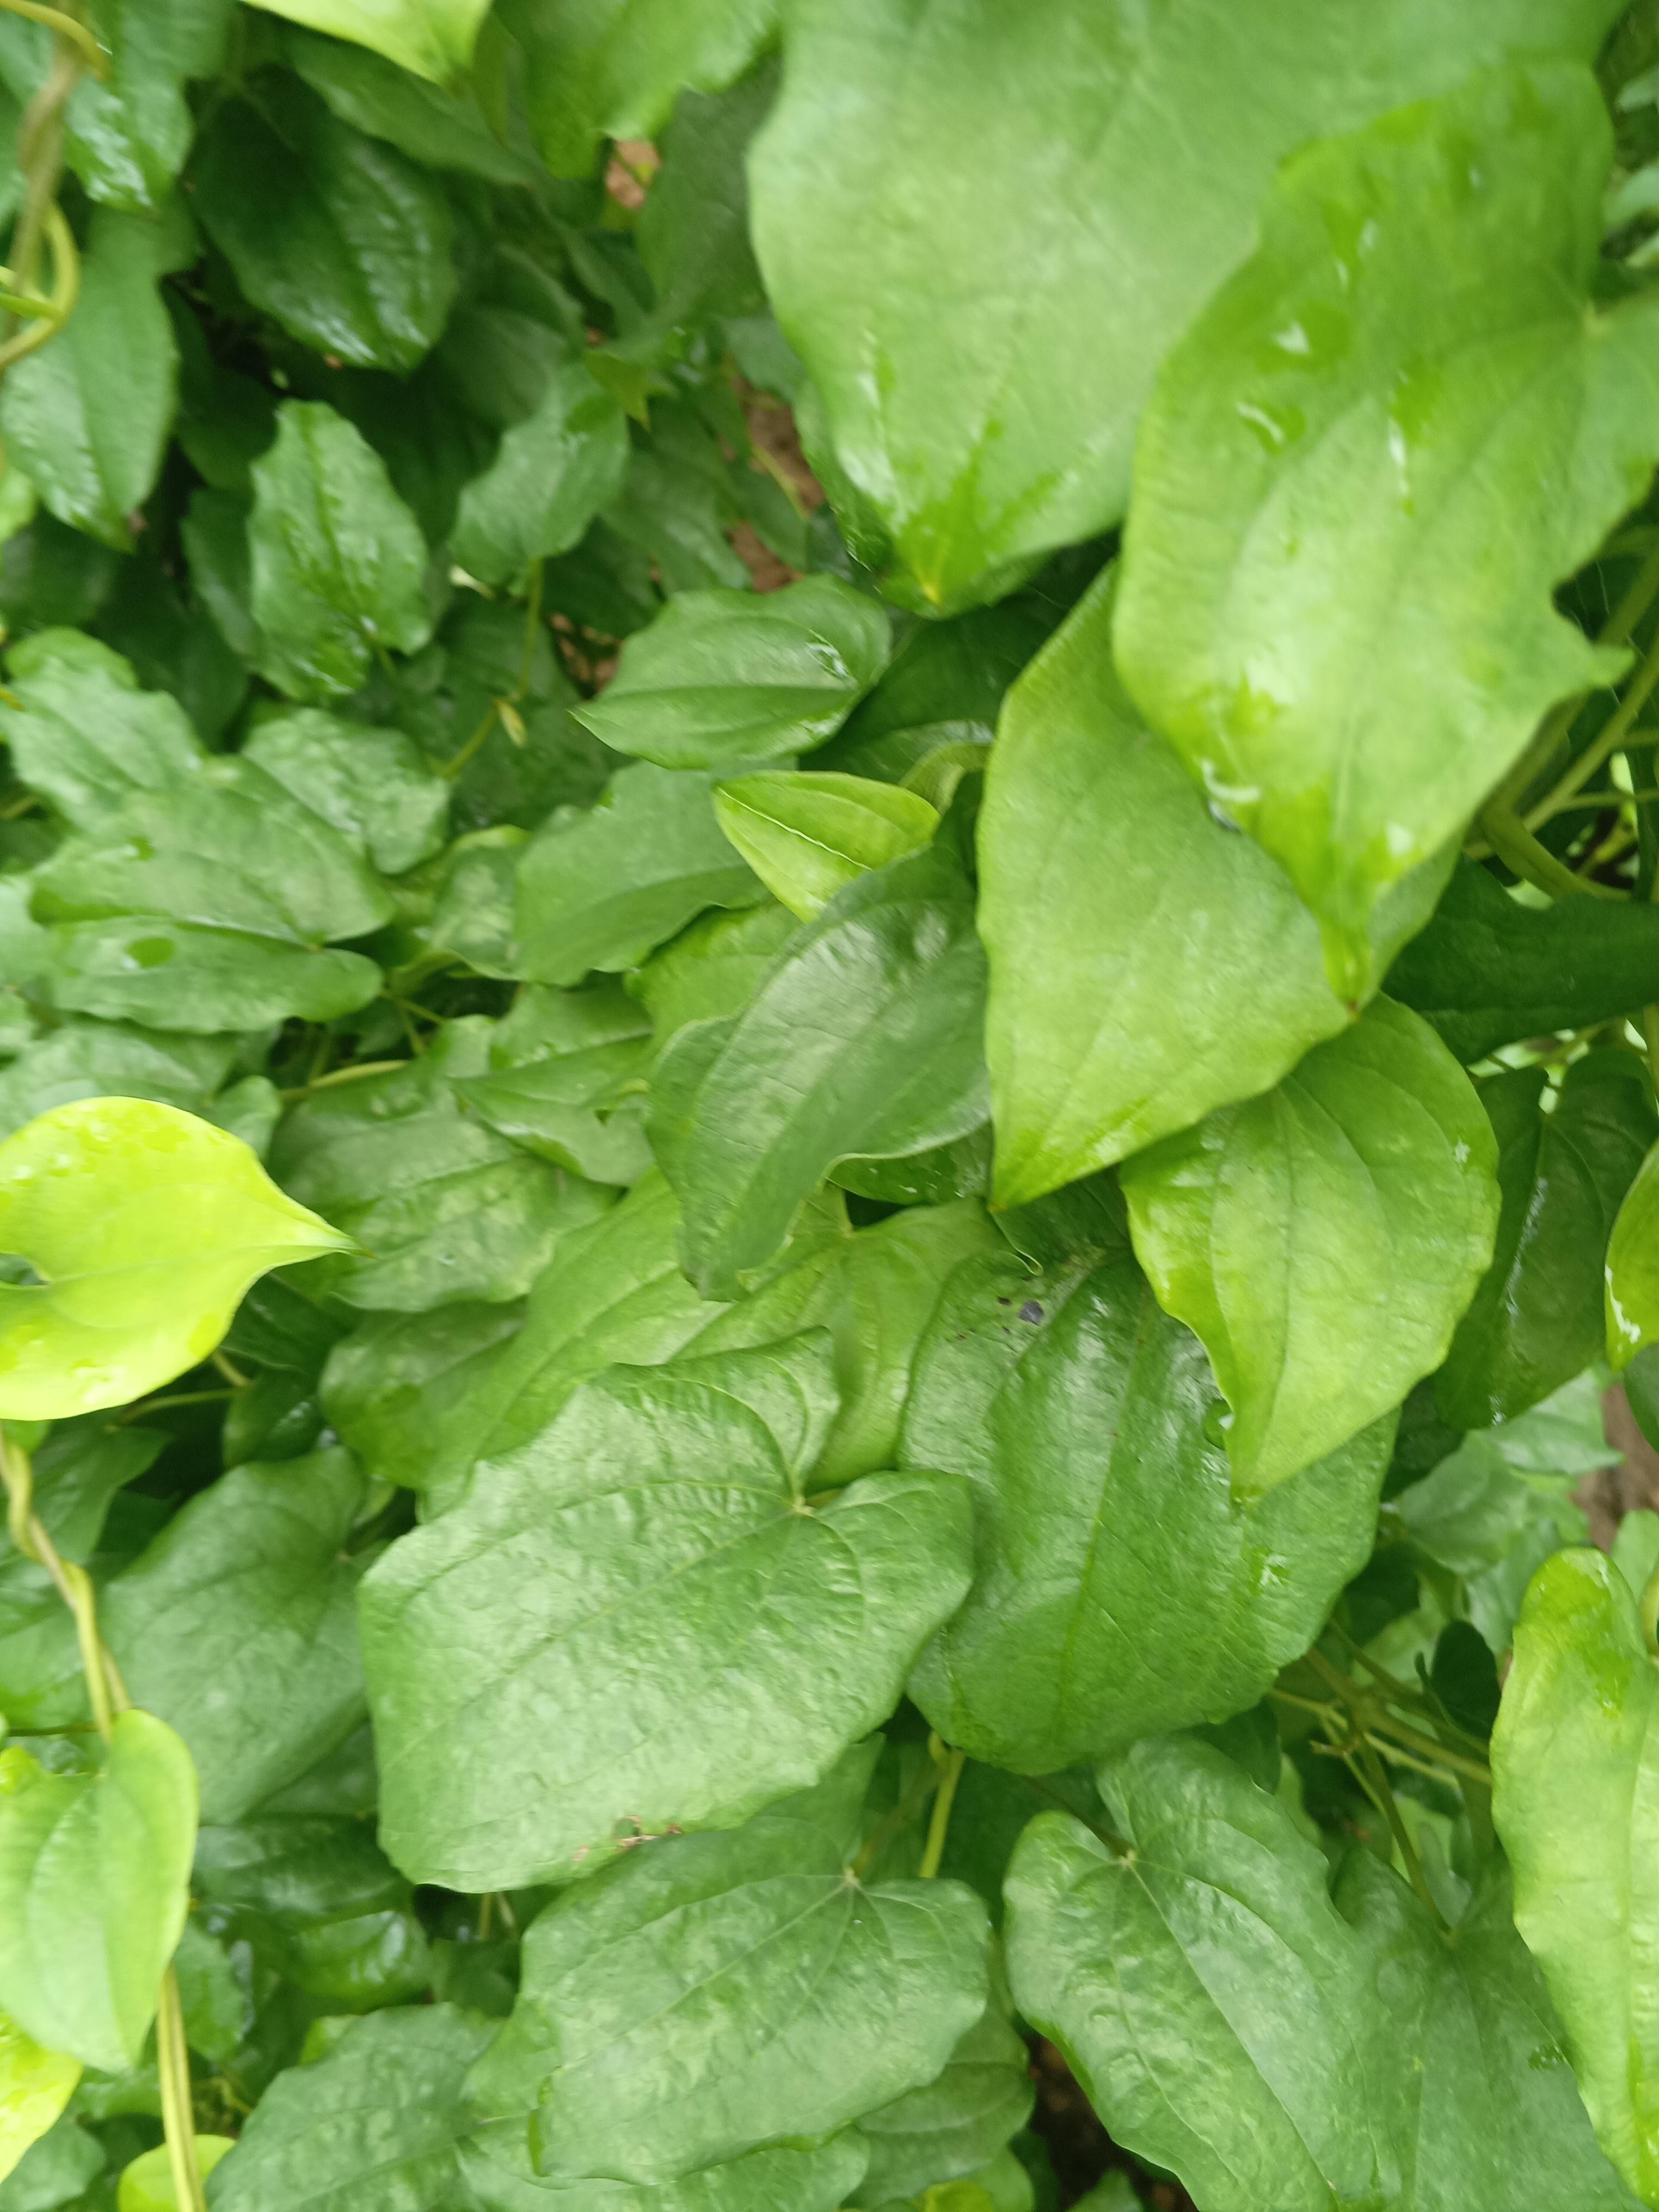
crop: yam
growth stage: vegetative
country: Nigeria
